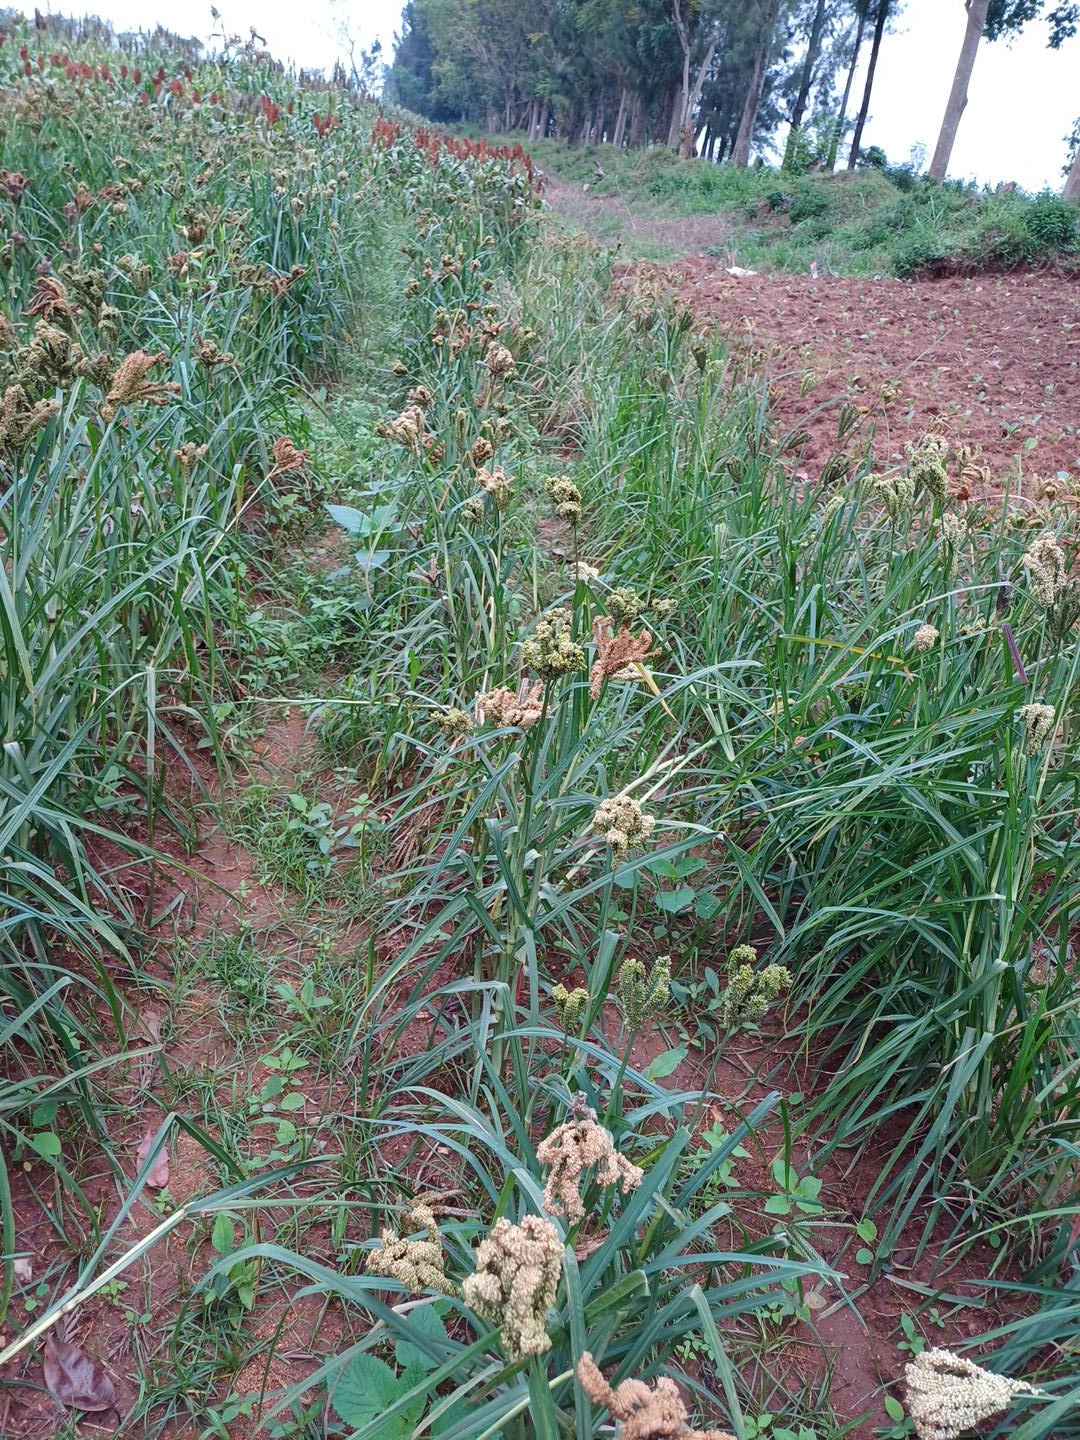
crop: finger millet
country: Kenya
